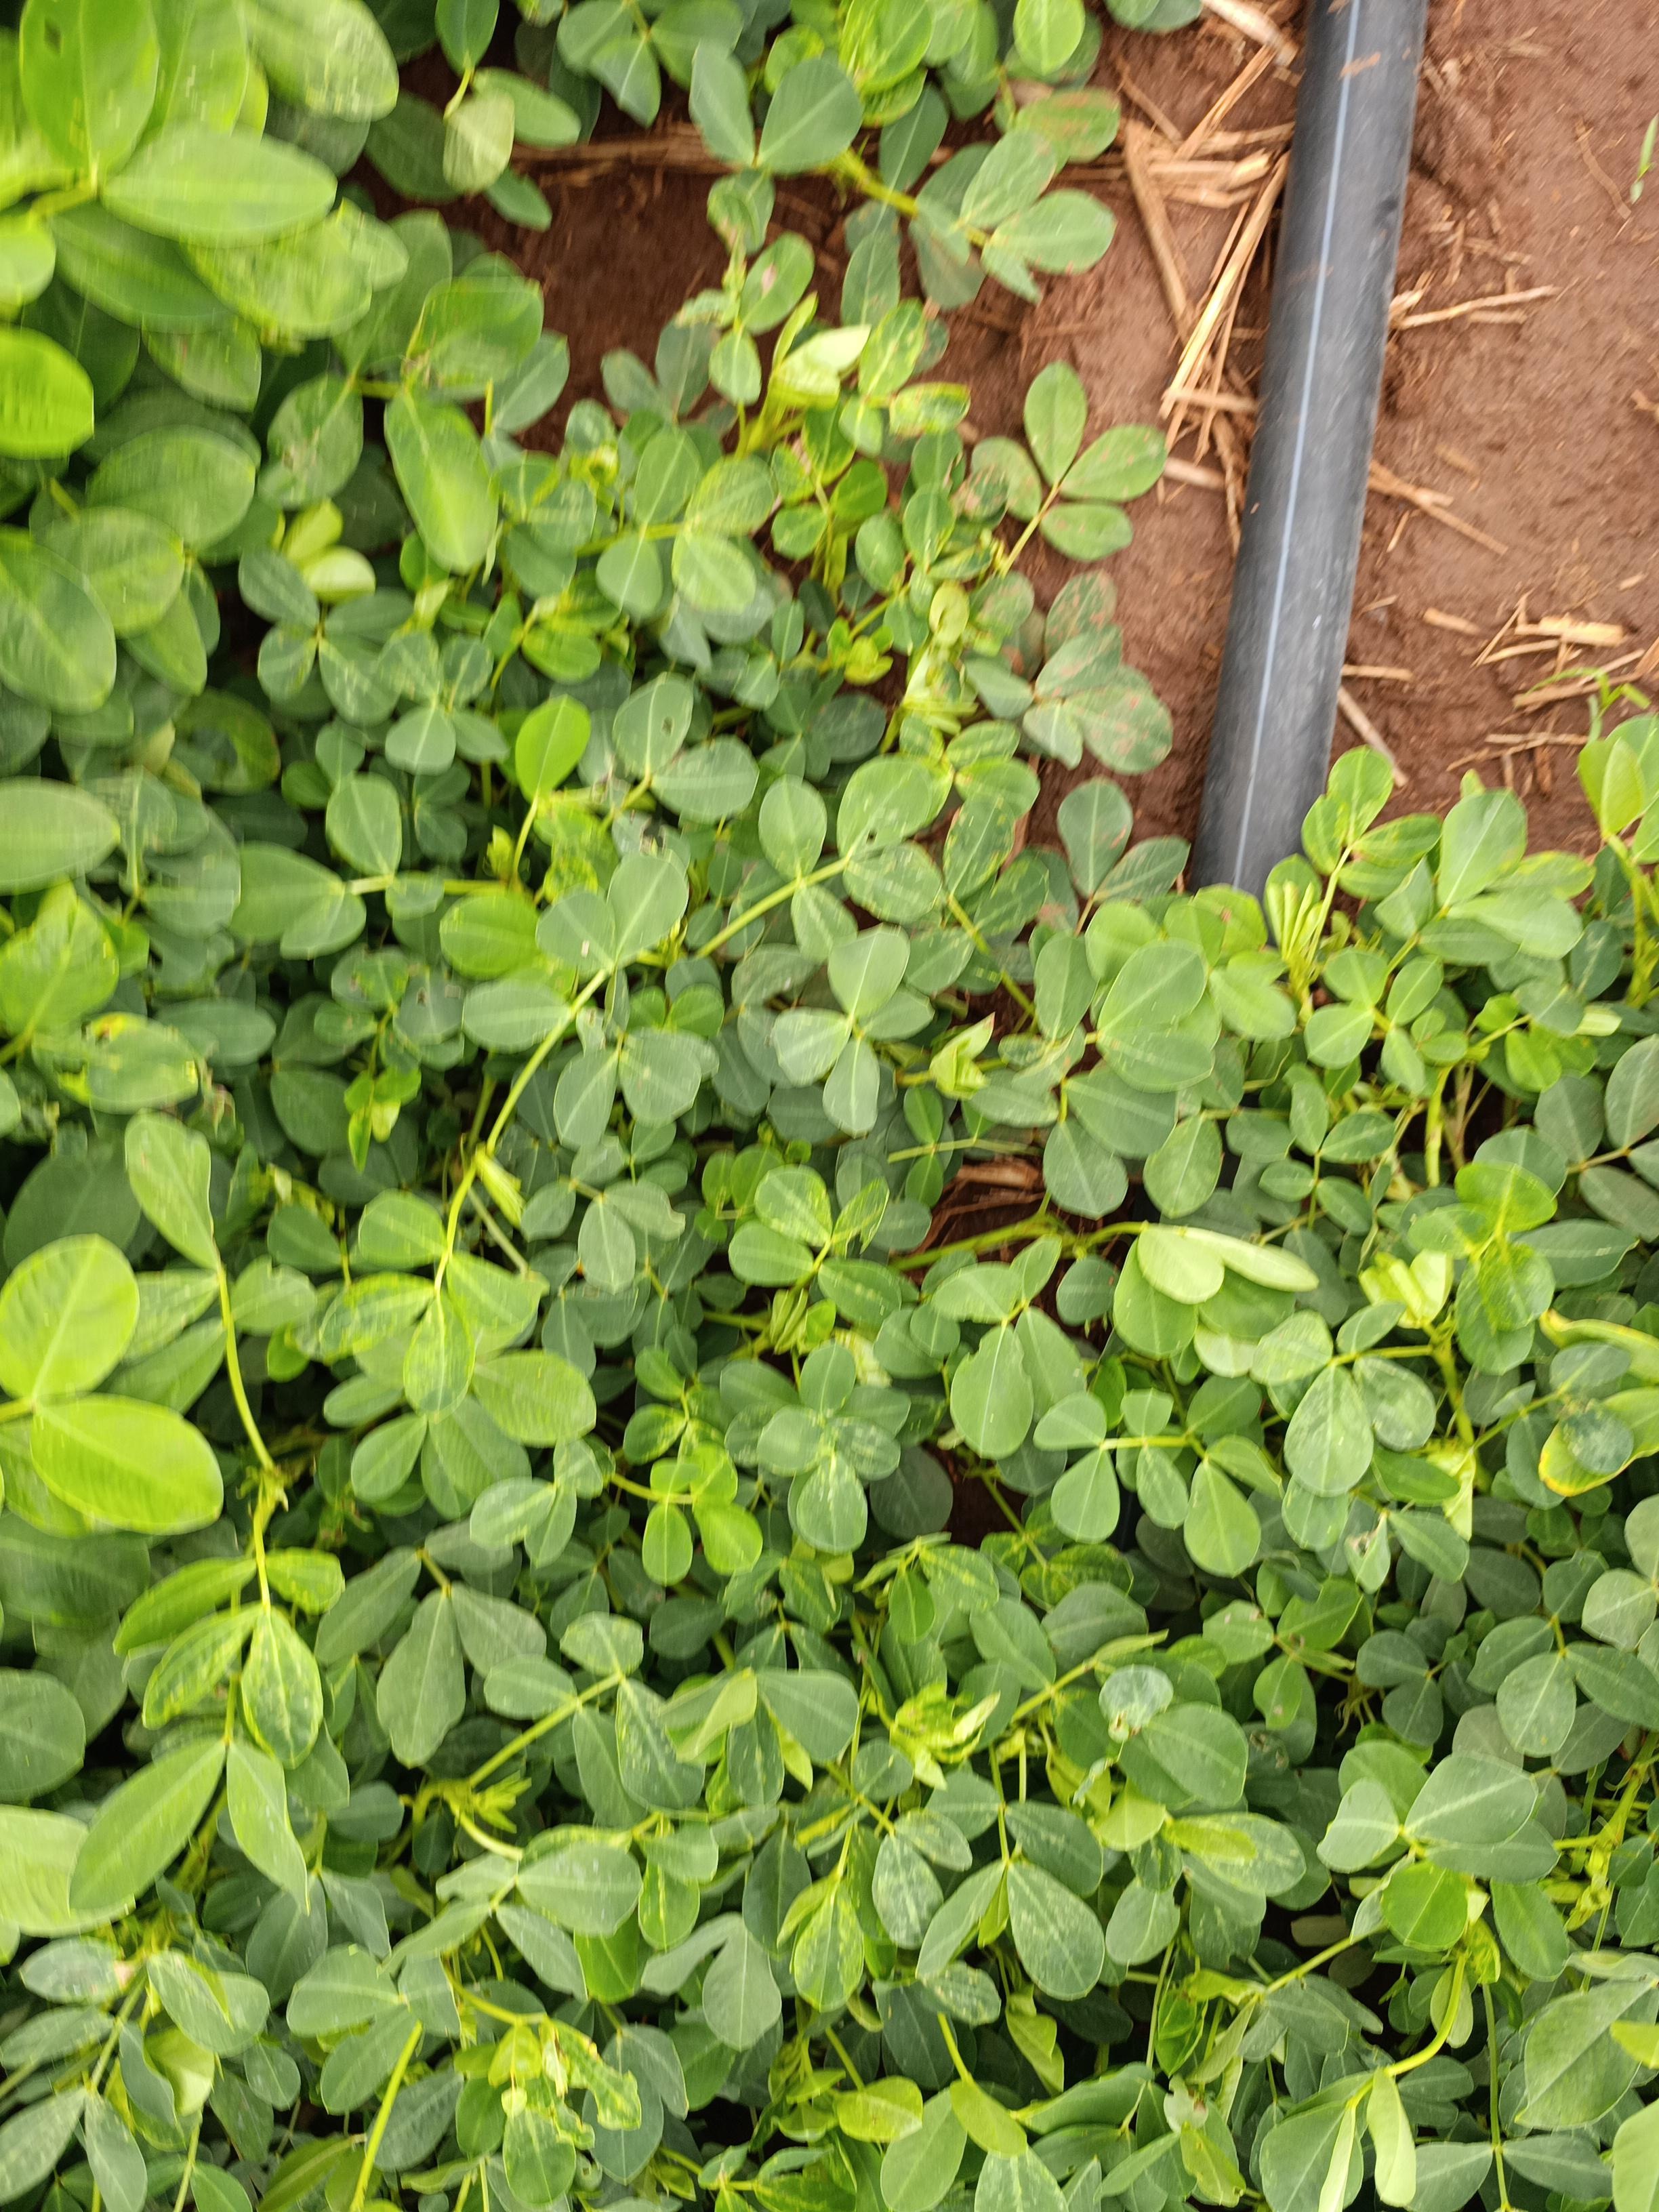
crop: groundnut
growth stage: flowering
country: Kenya
